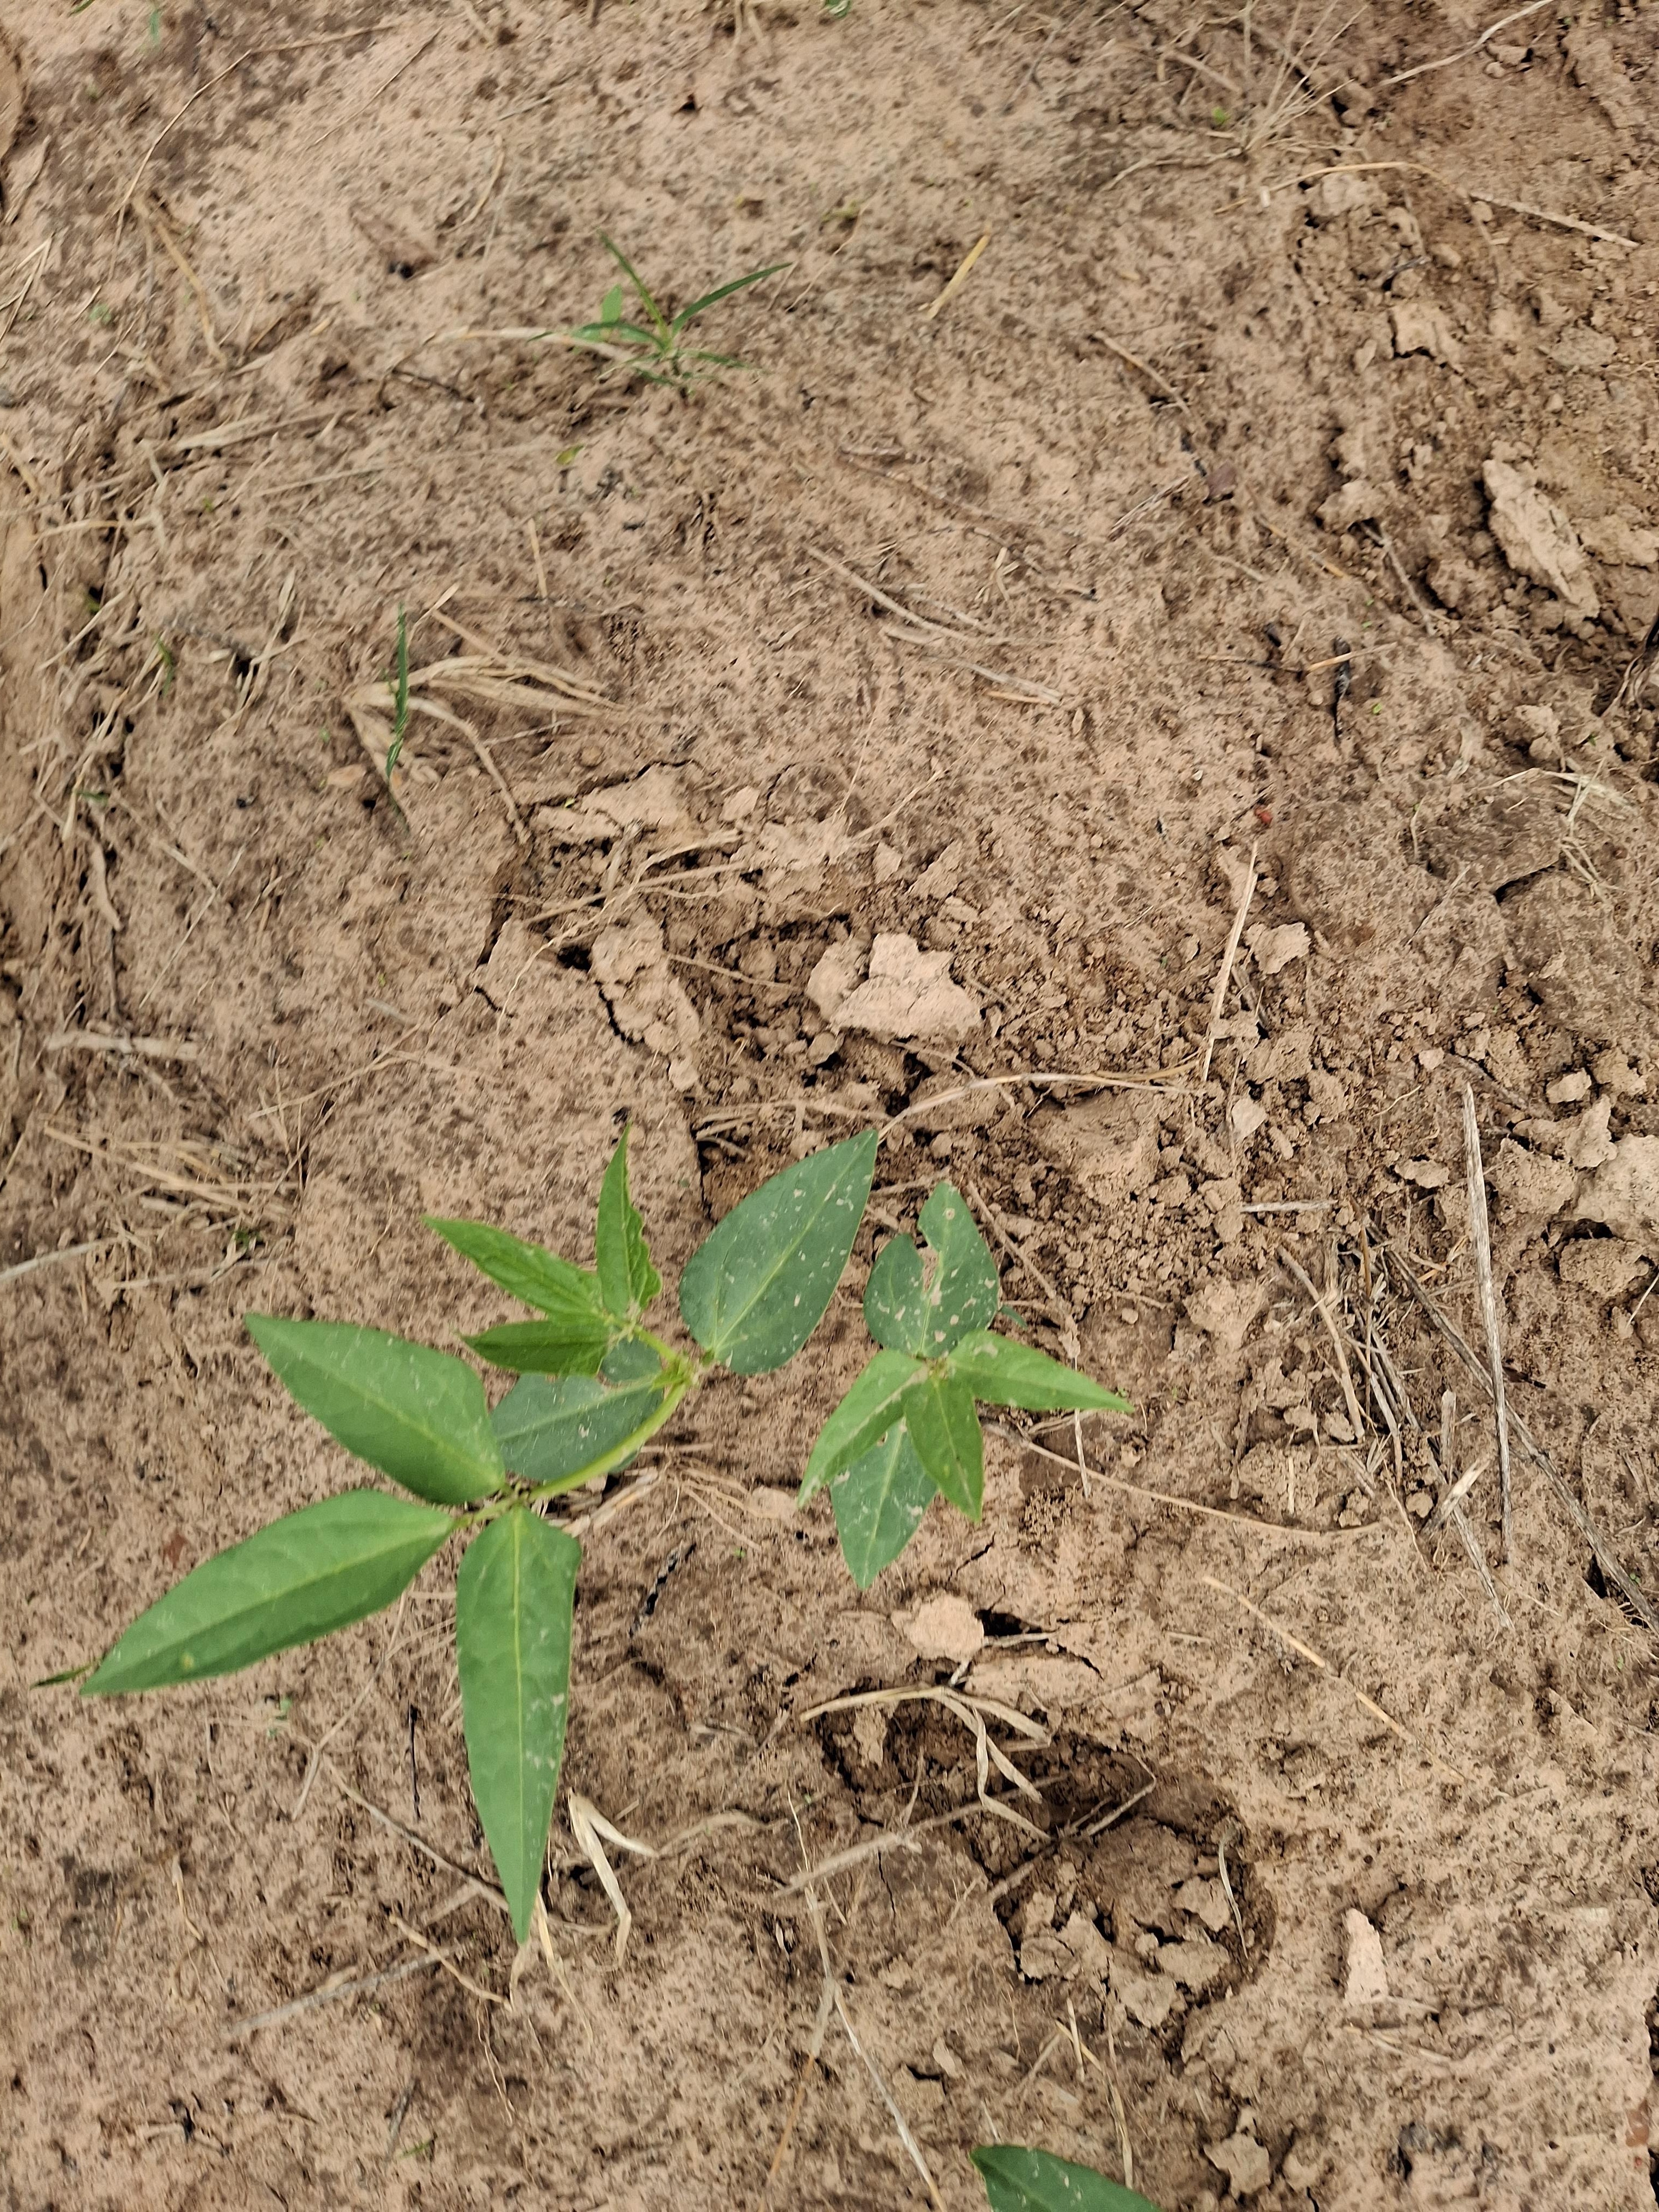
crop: cowpea
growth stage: emergence
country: Nigeria
